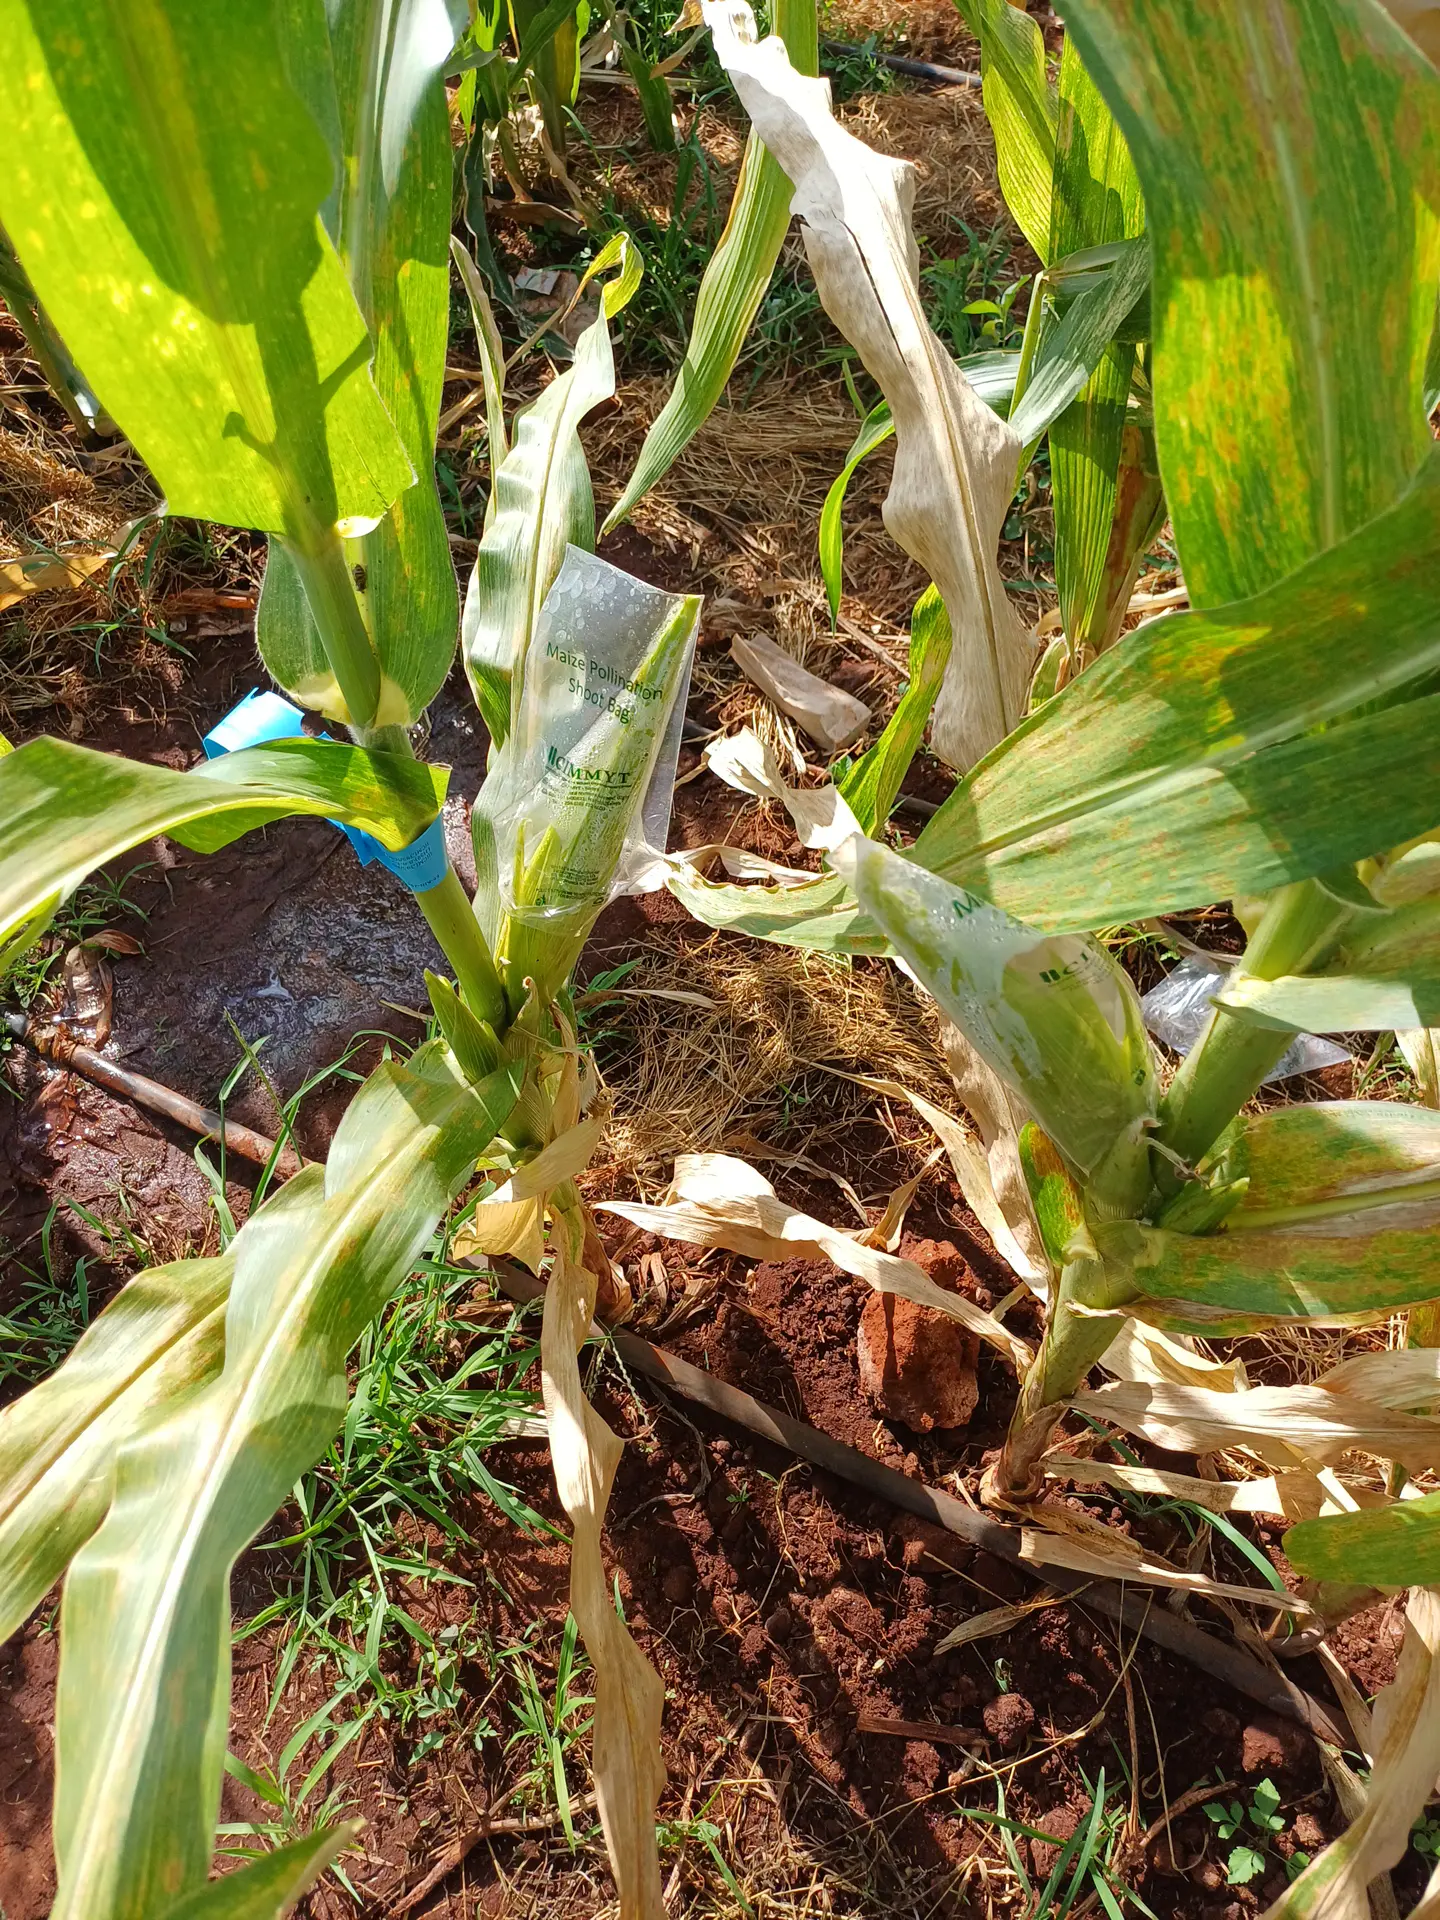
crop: maize
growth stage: flowering
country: Kenya
